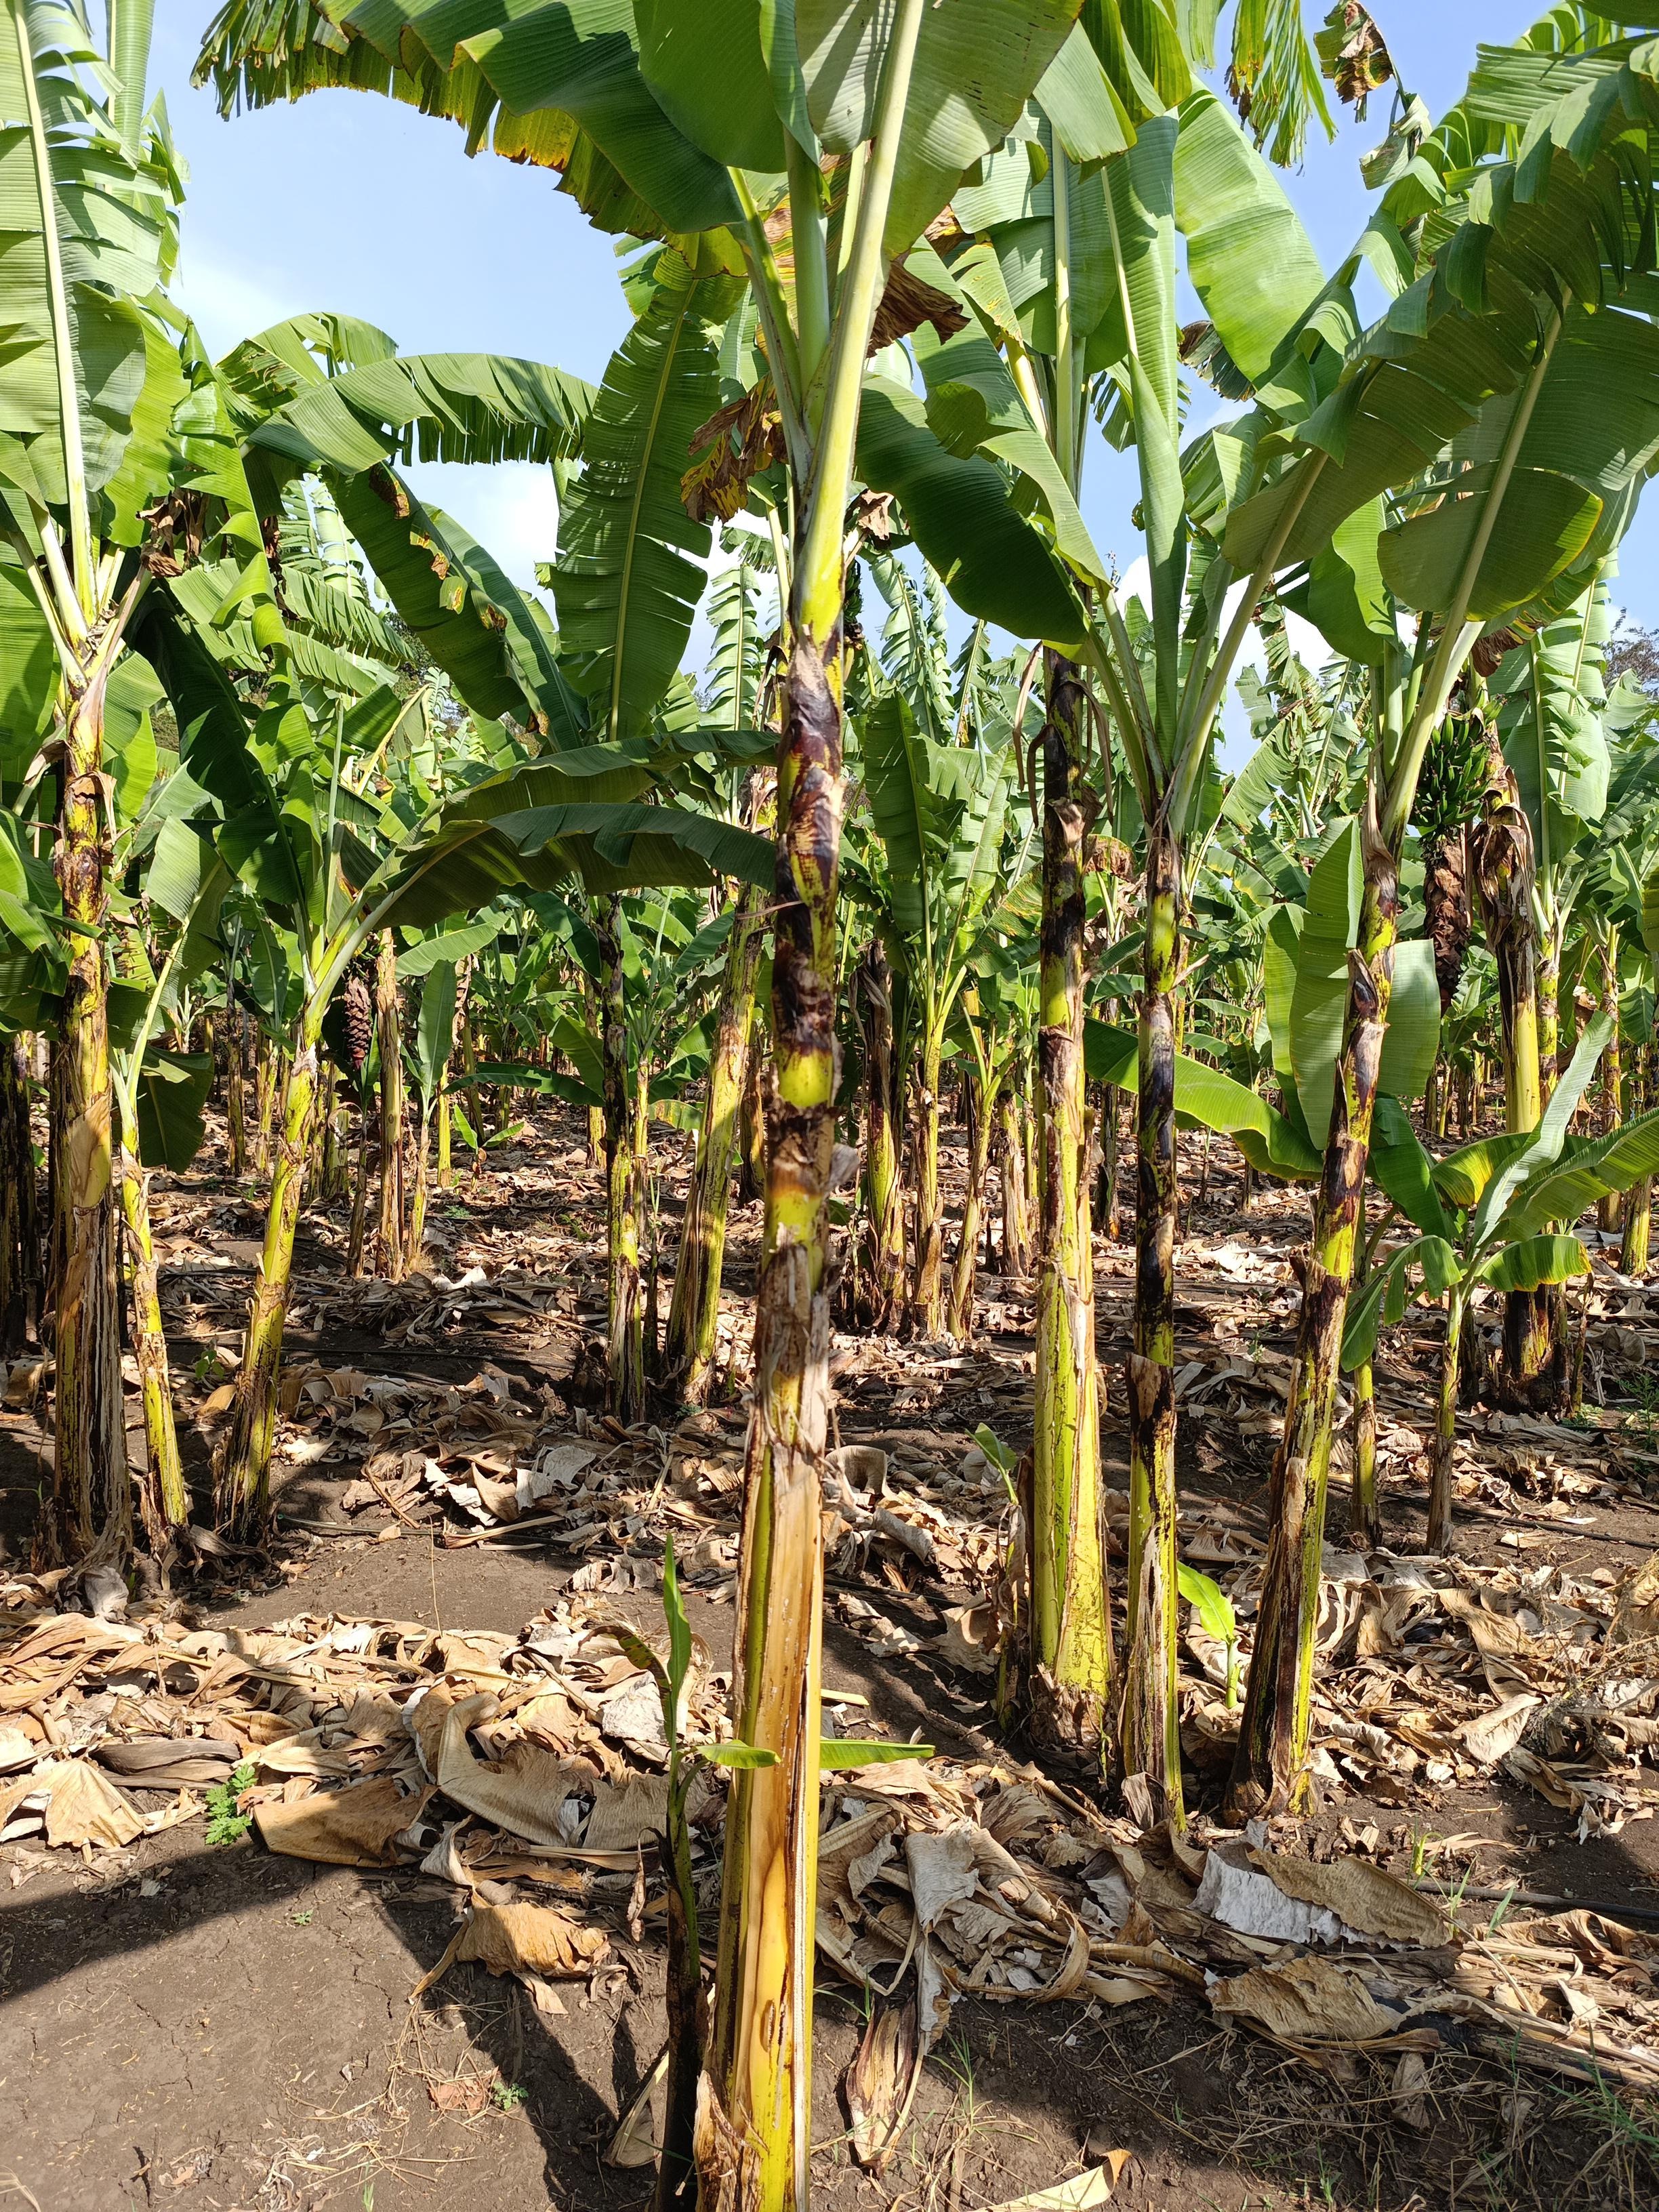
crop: banana
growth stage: vegetative
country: Tanzania
